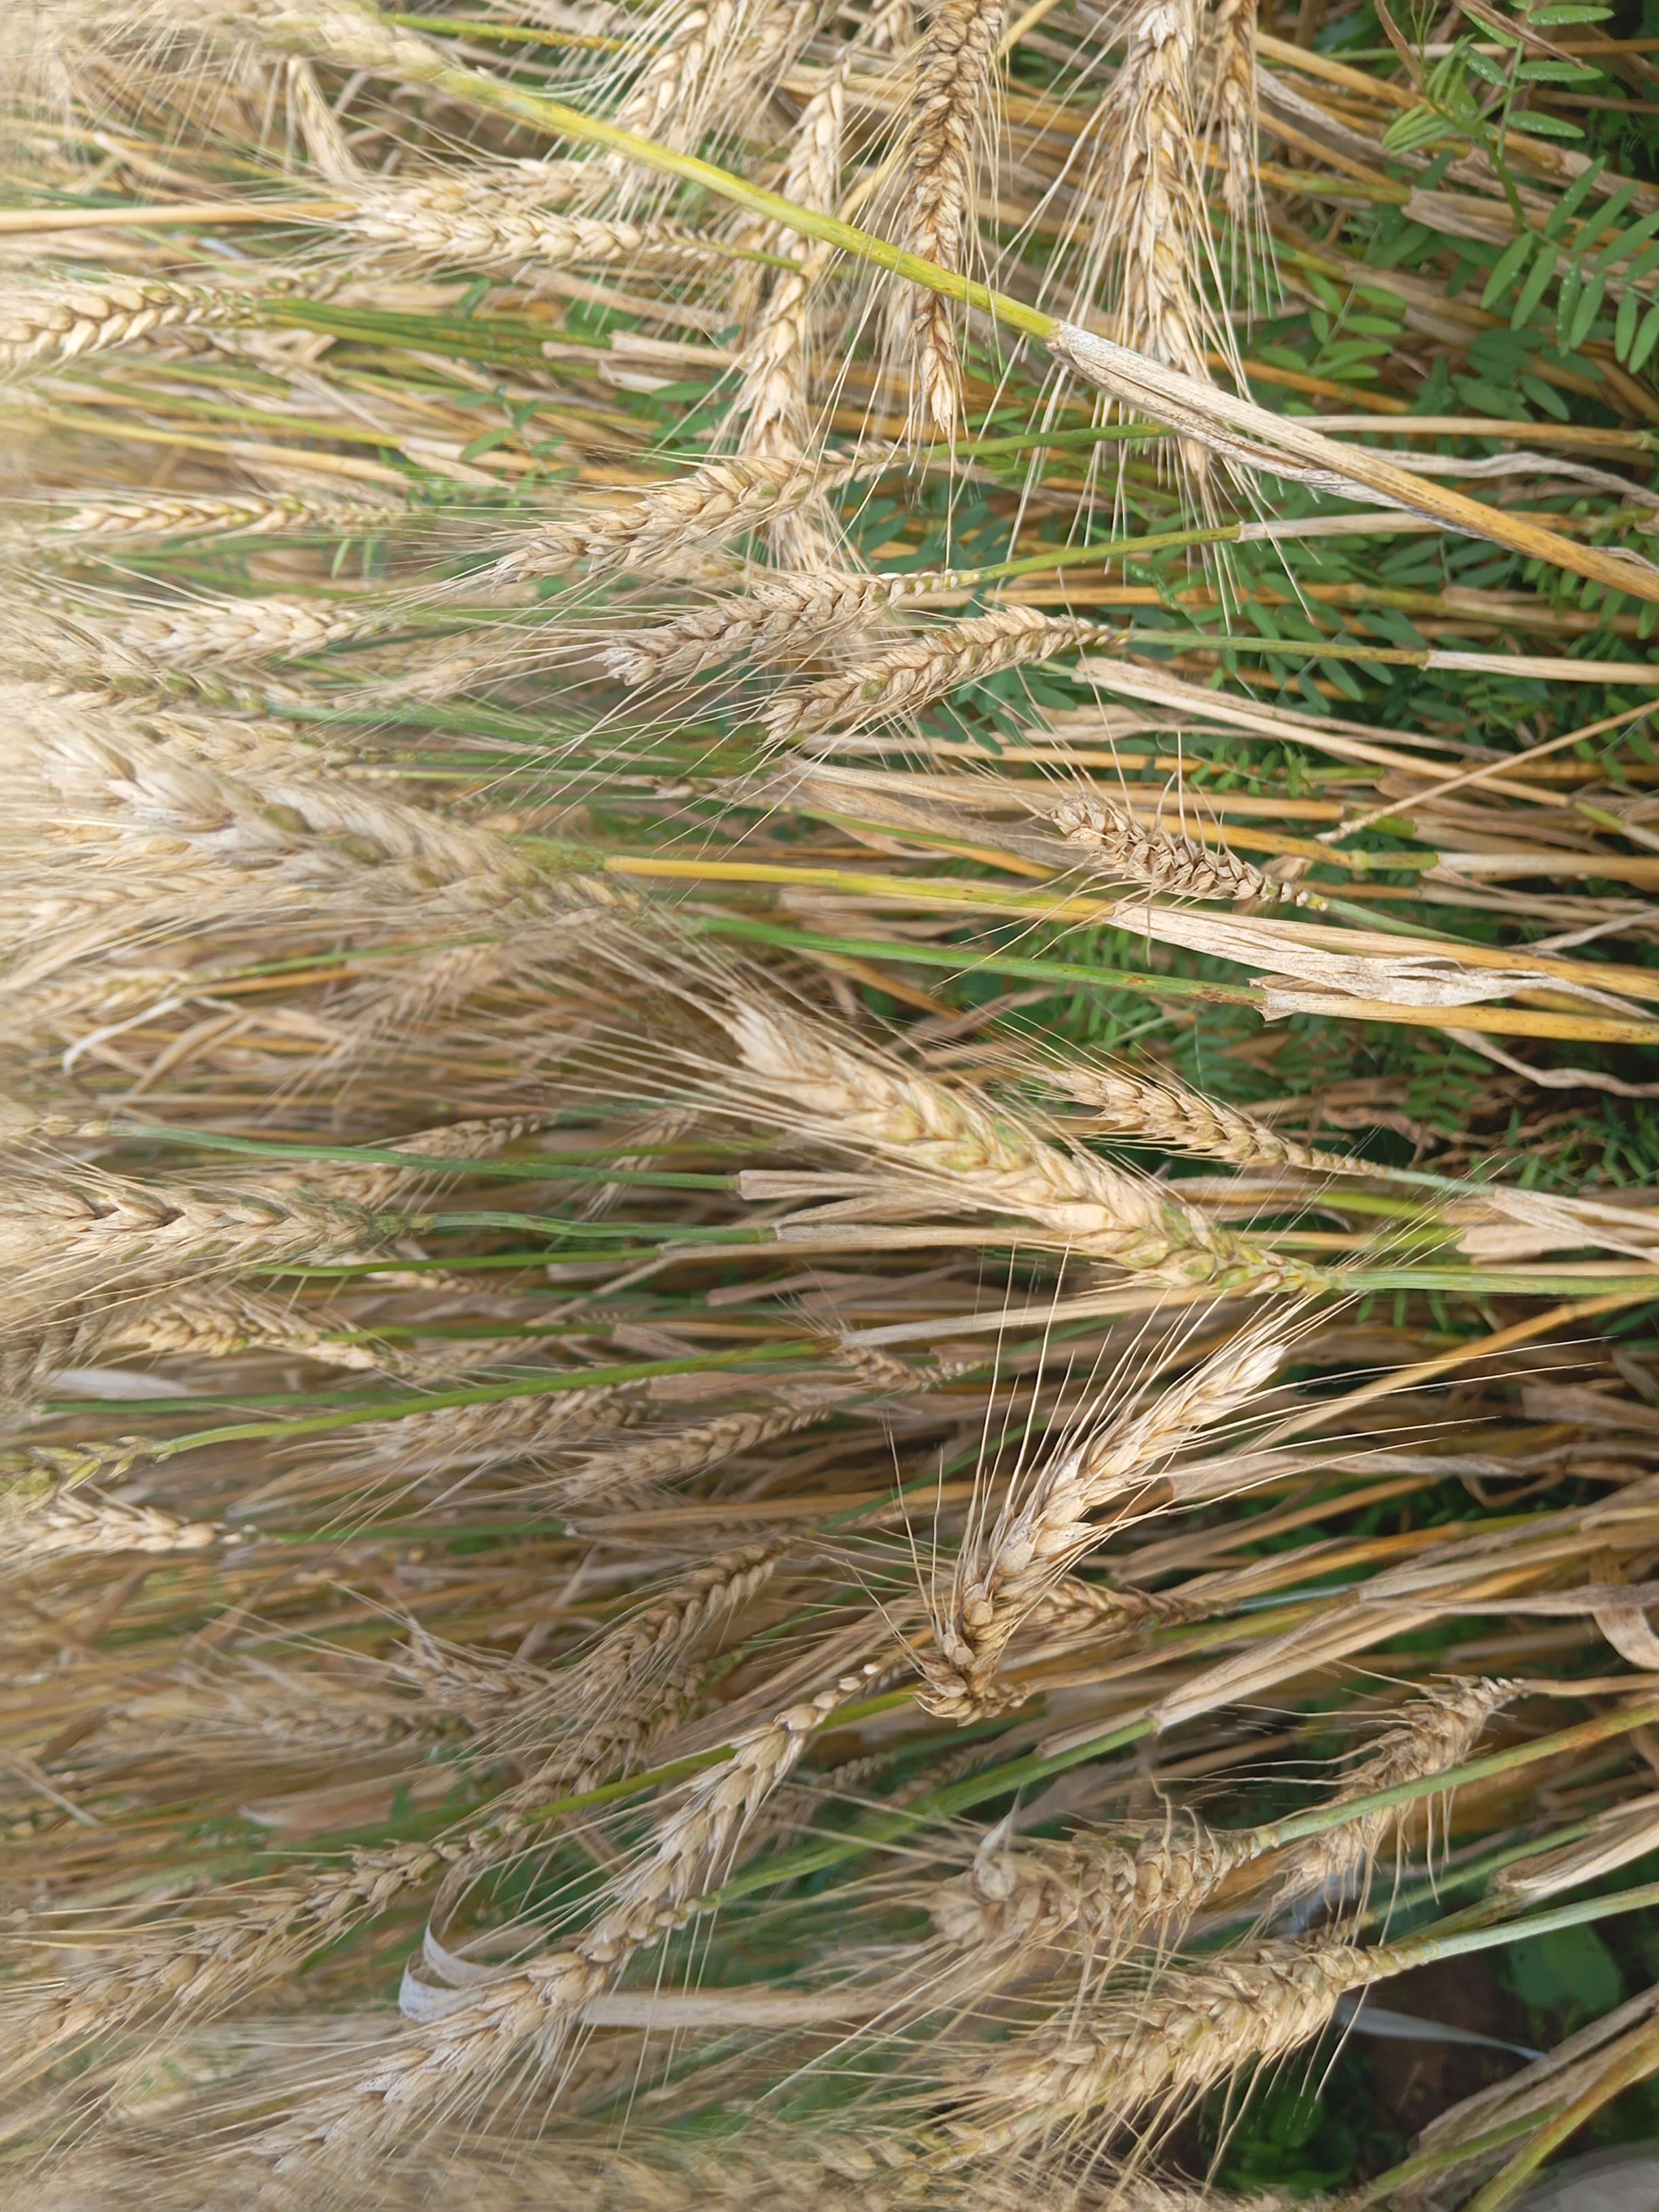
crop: wheat
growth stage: maturity
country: Kenya
